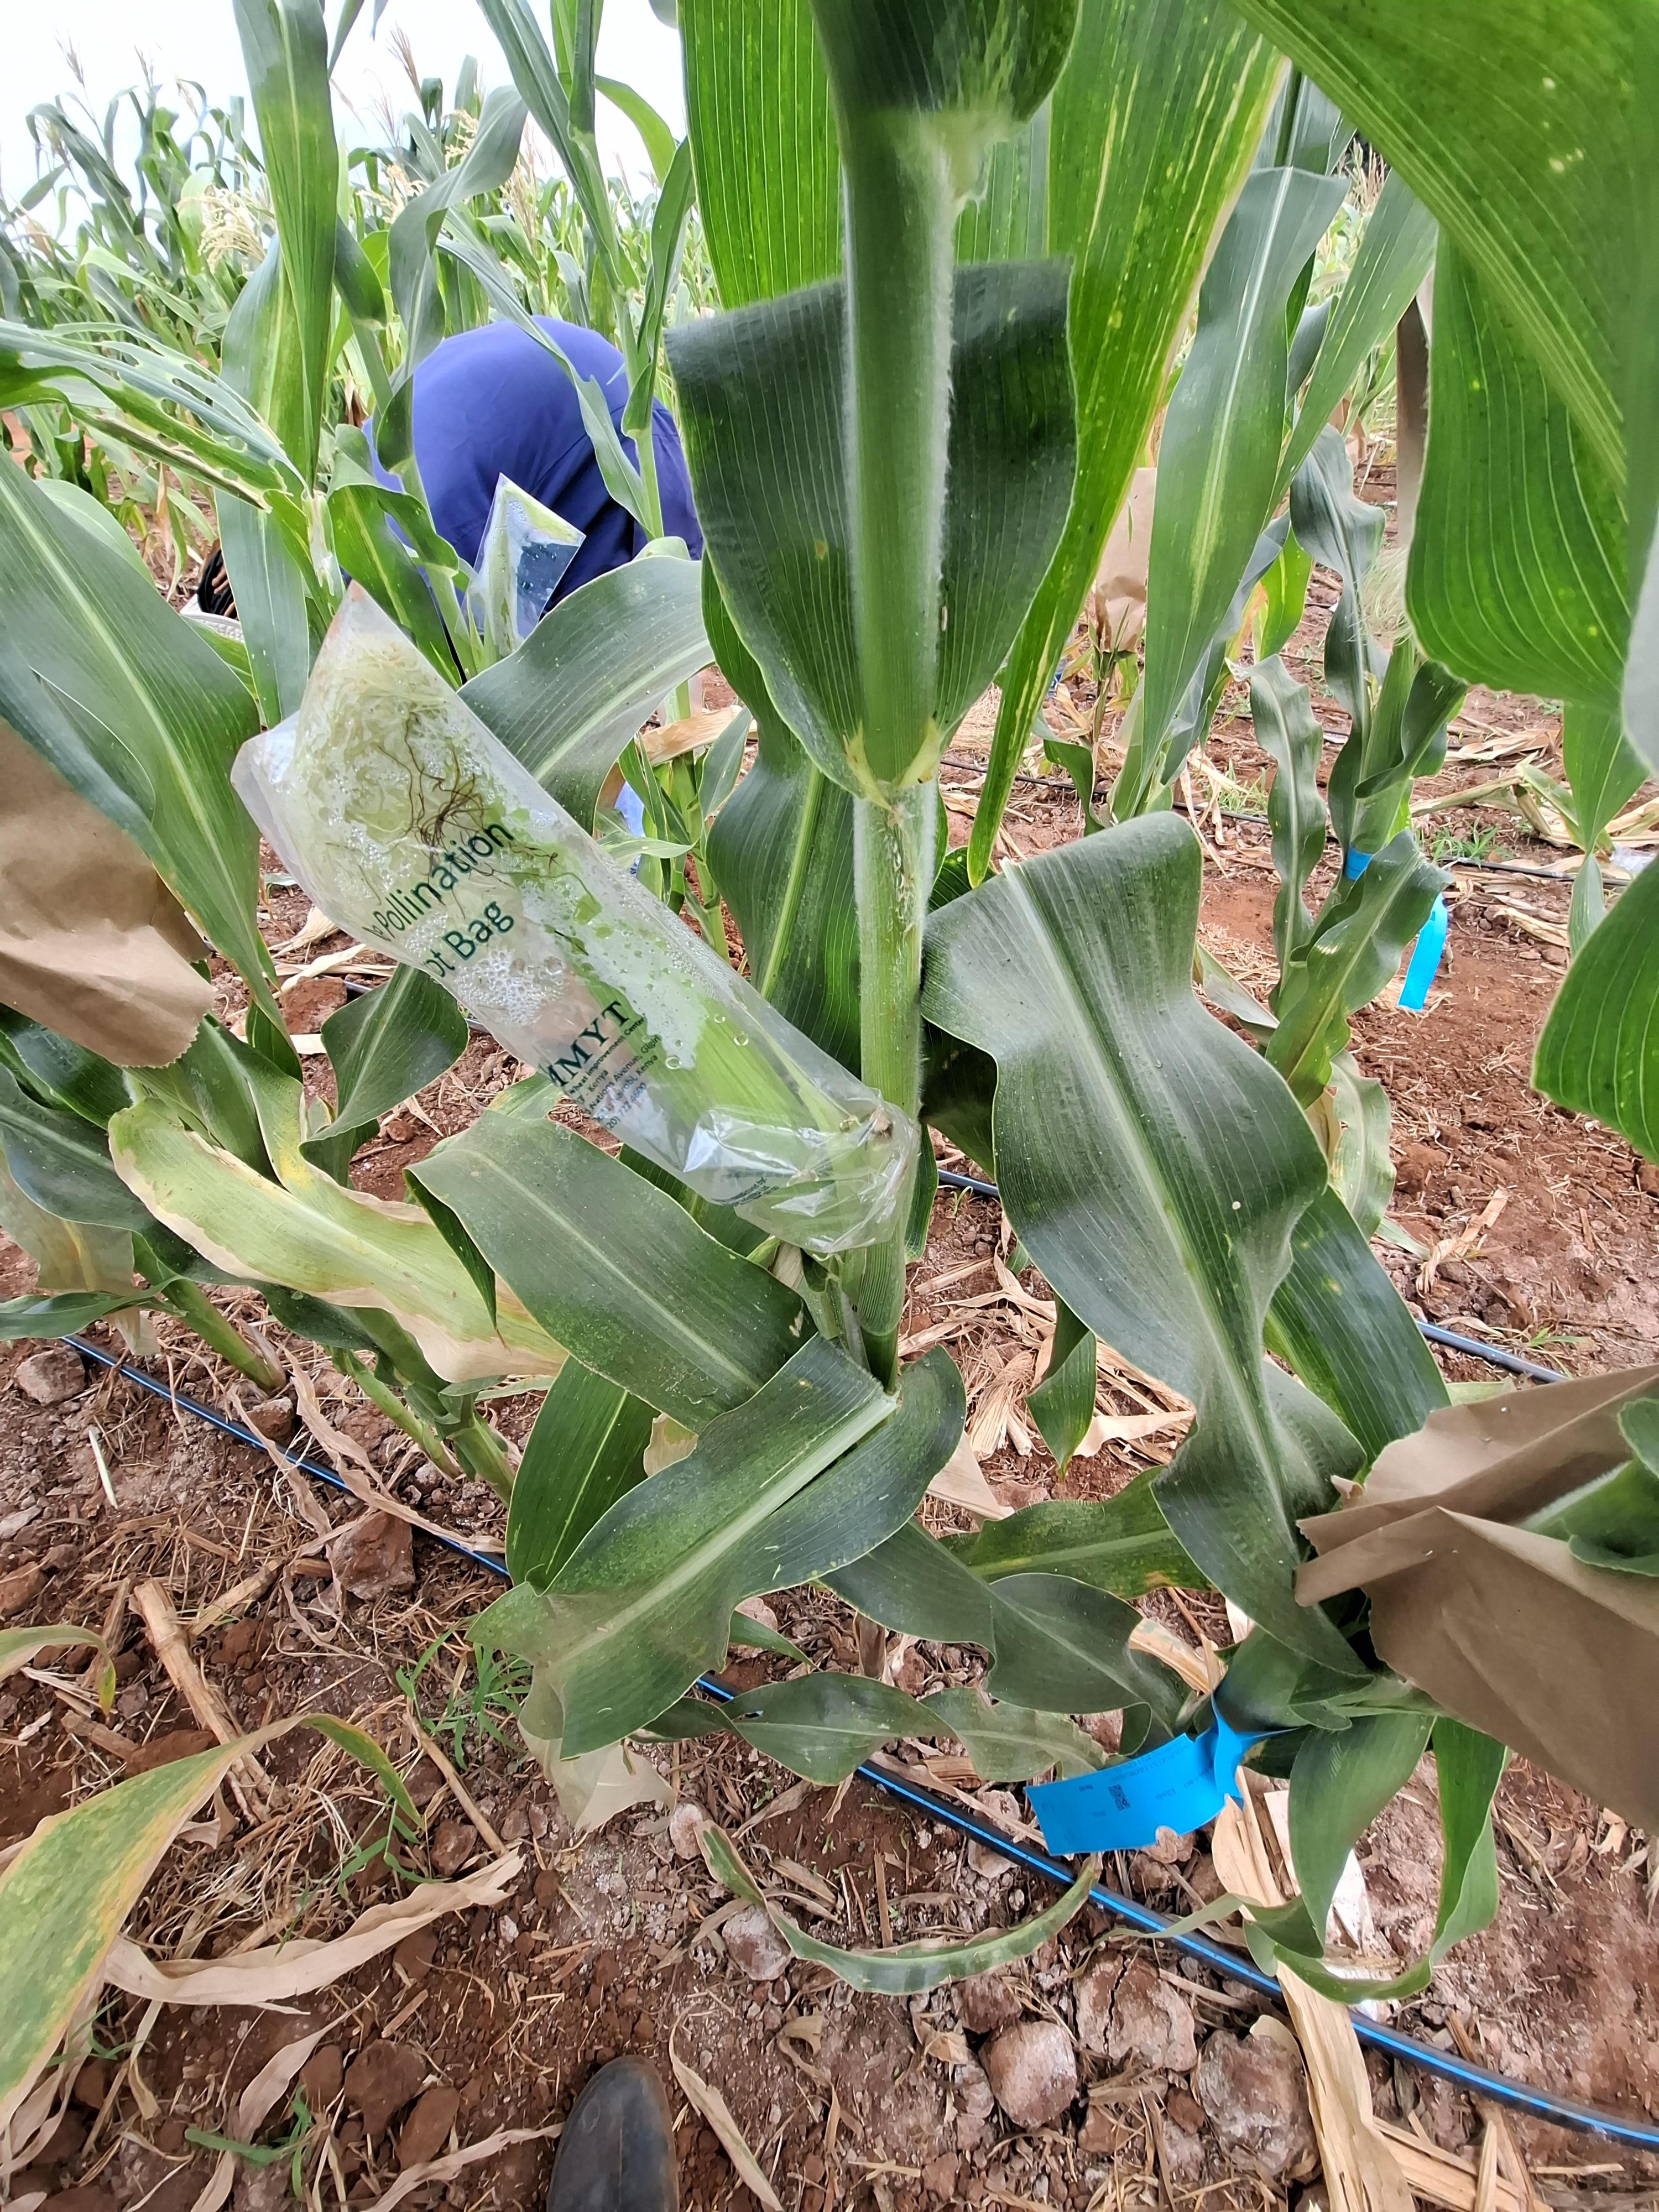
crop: maize
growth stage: flowering
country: Kenya
